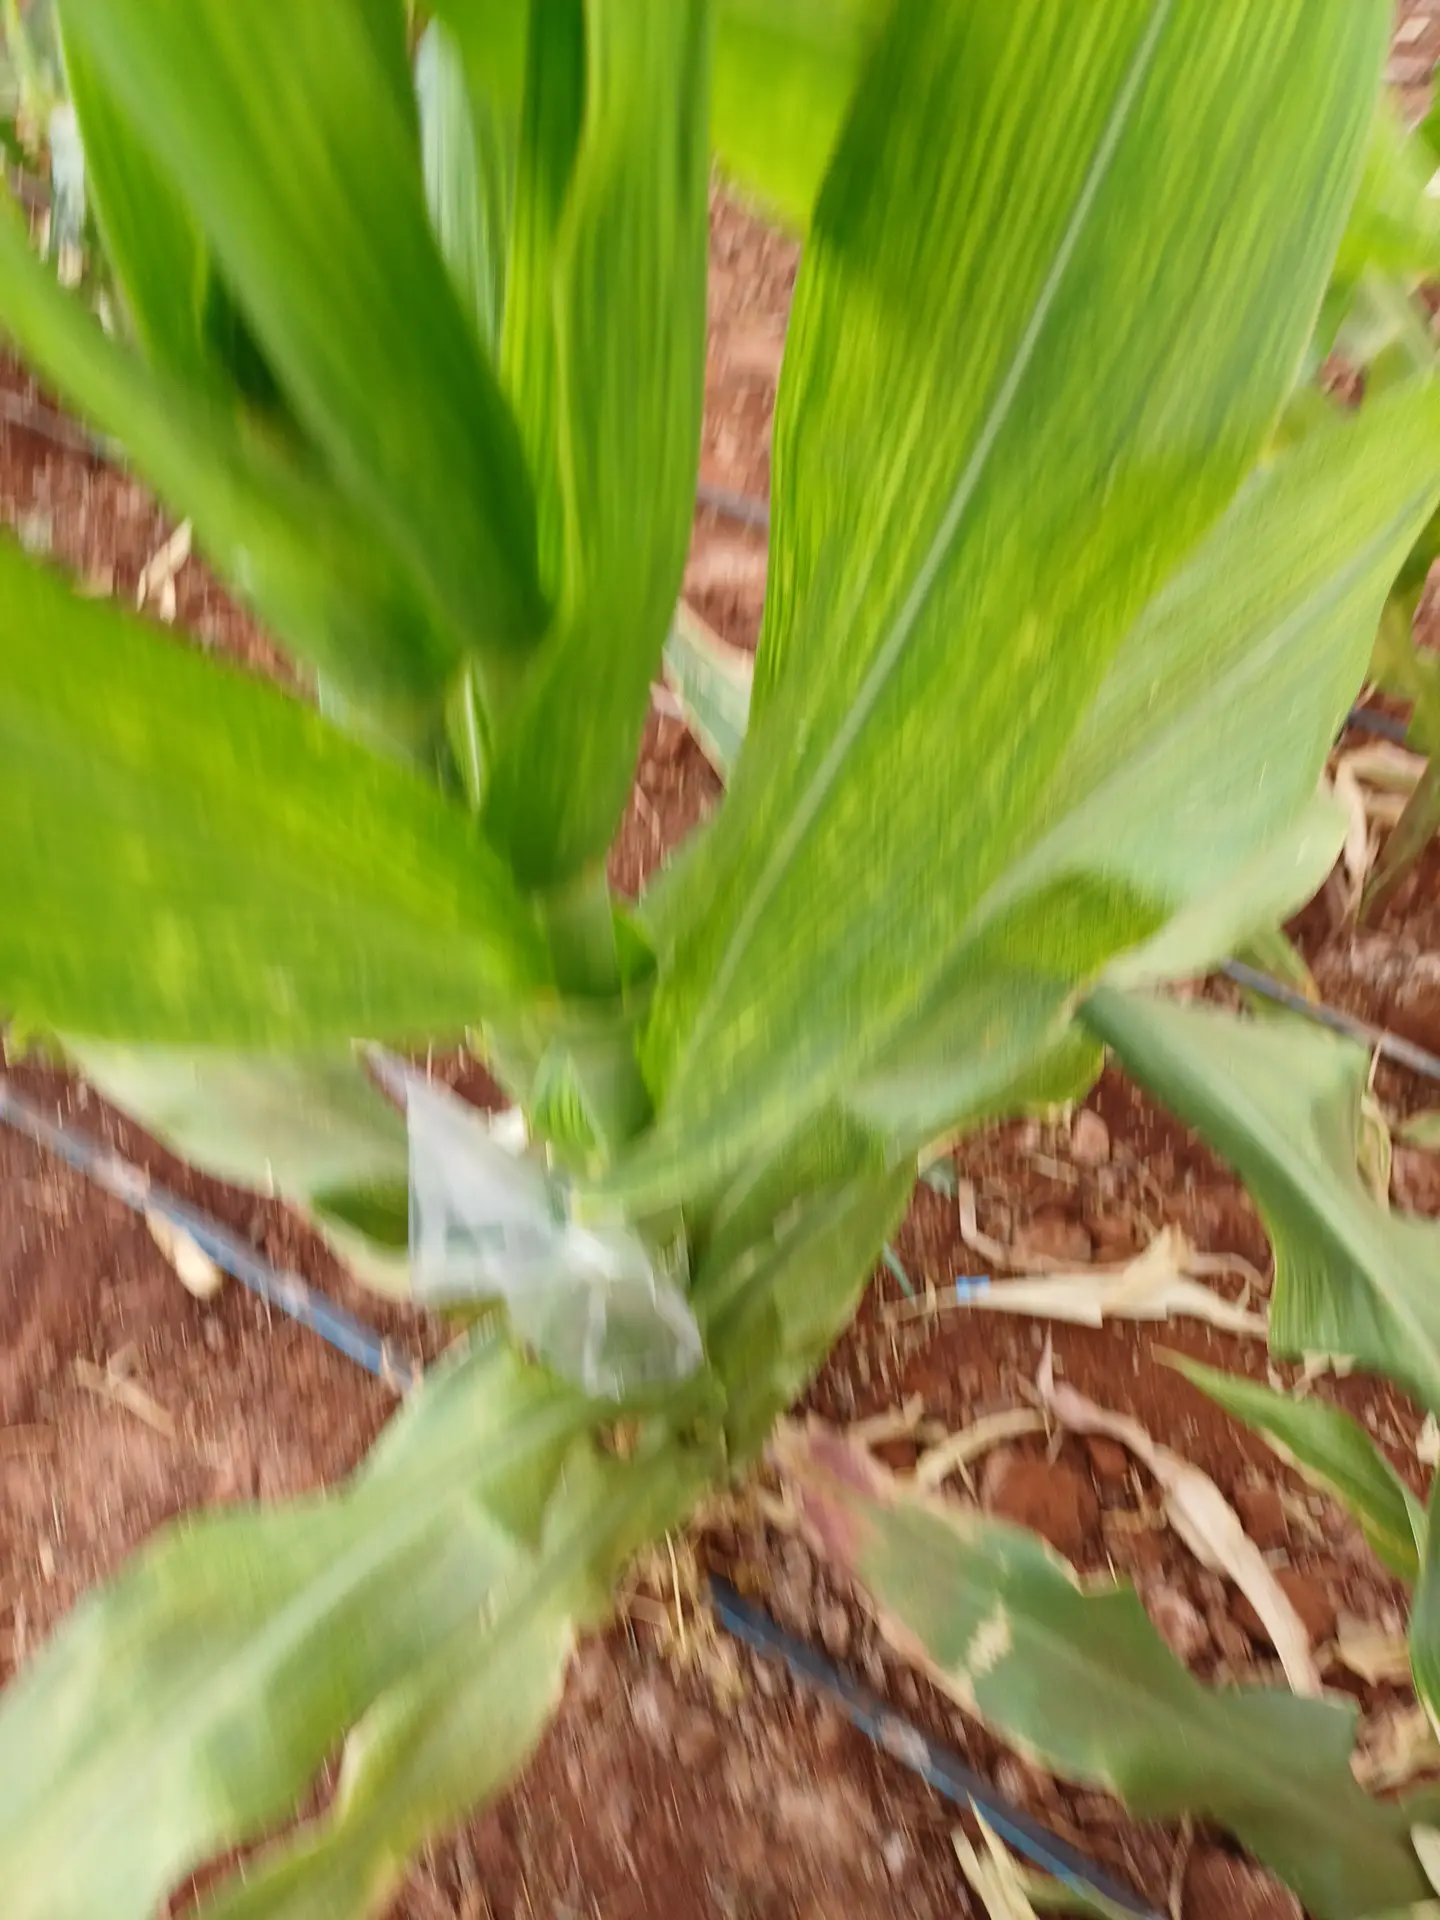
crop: maize
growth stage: flowering
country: Kenya
